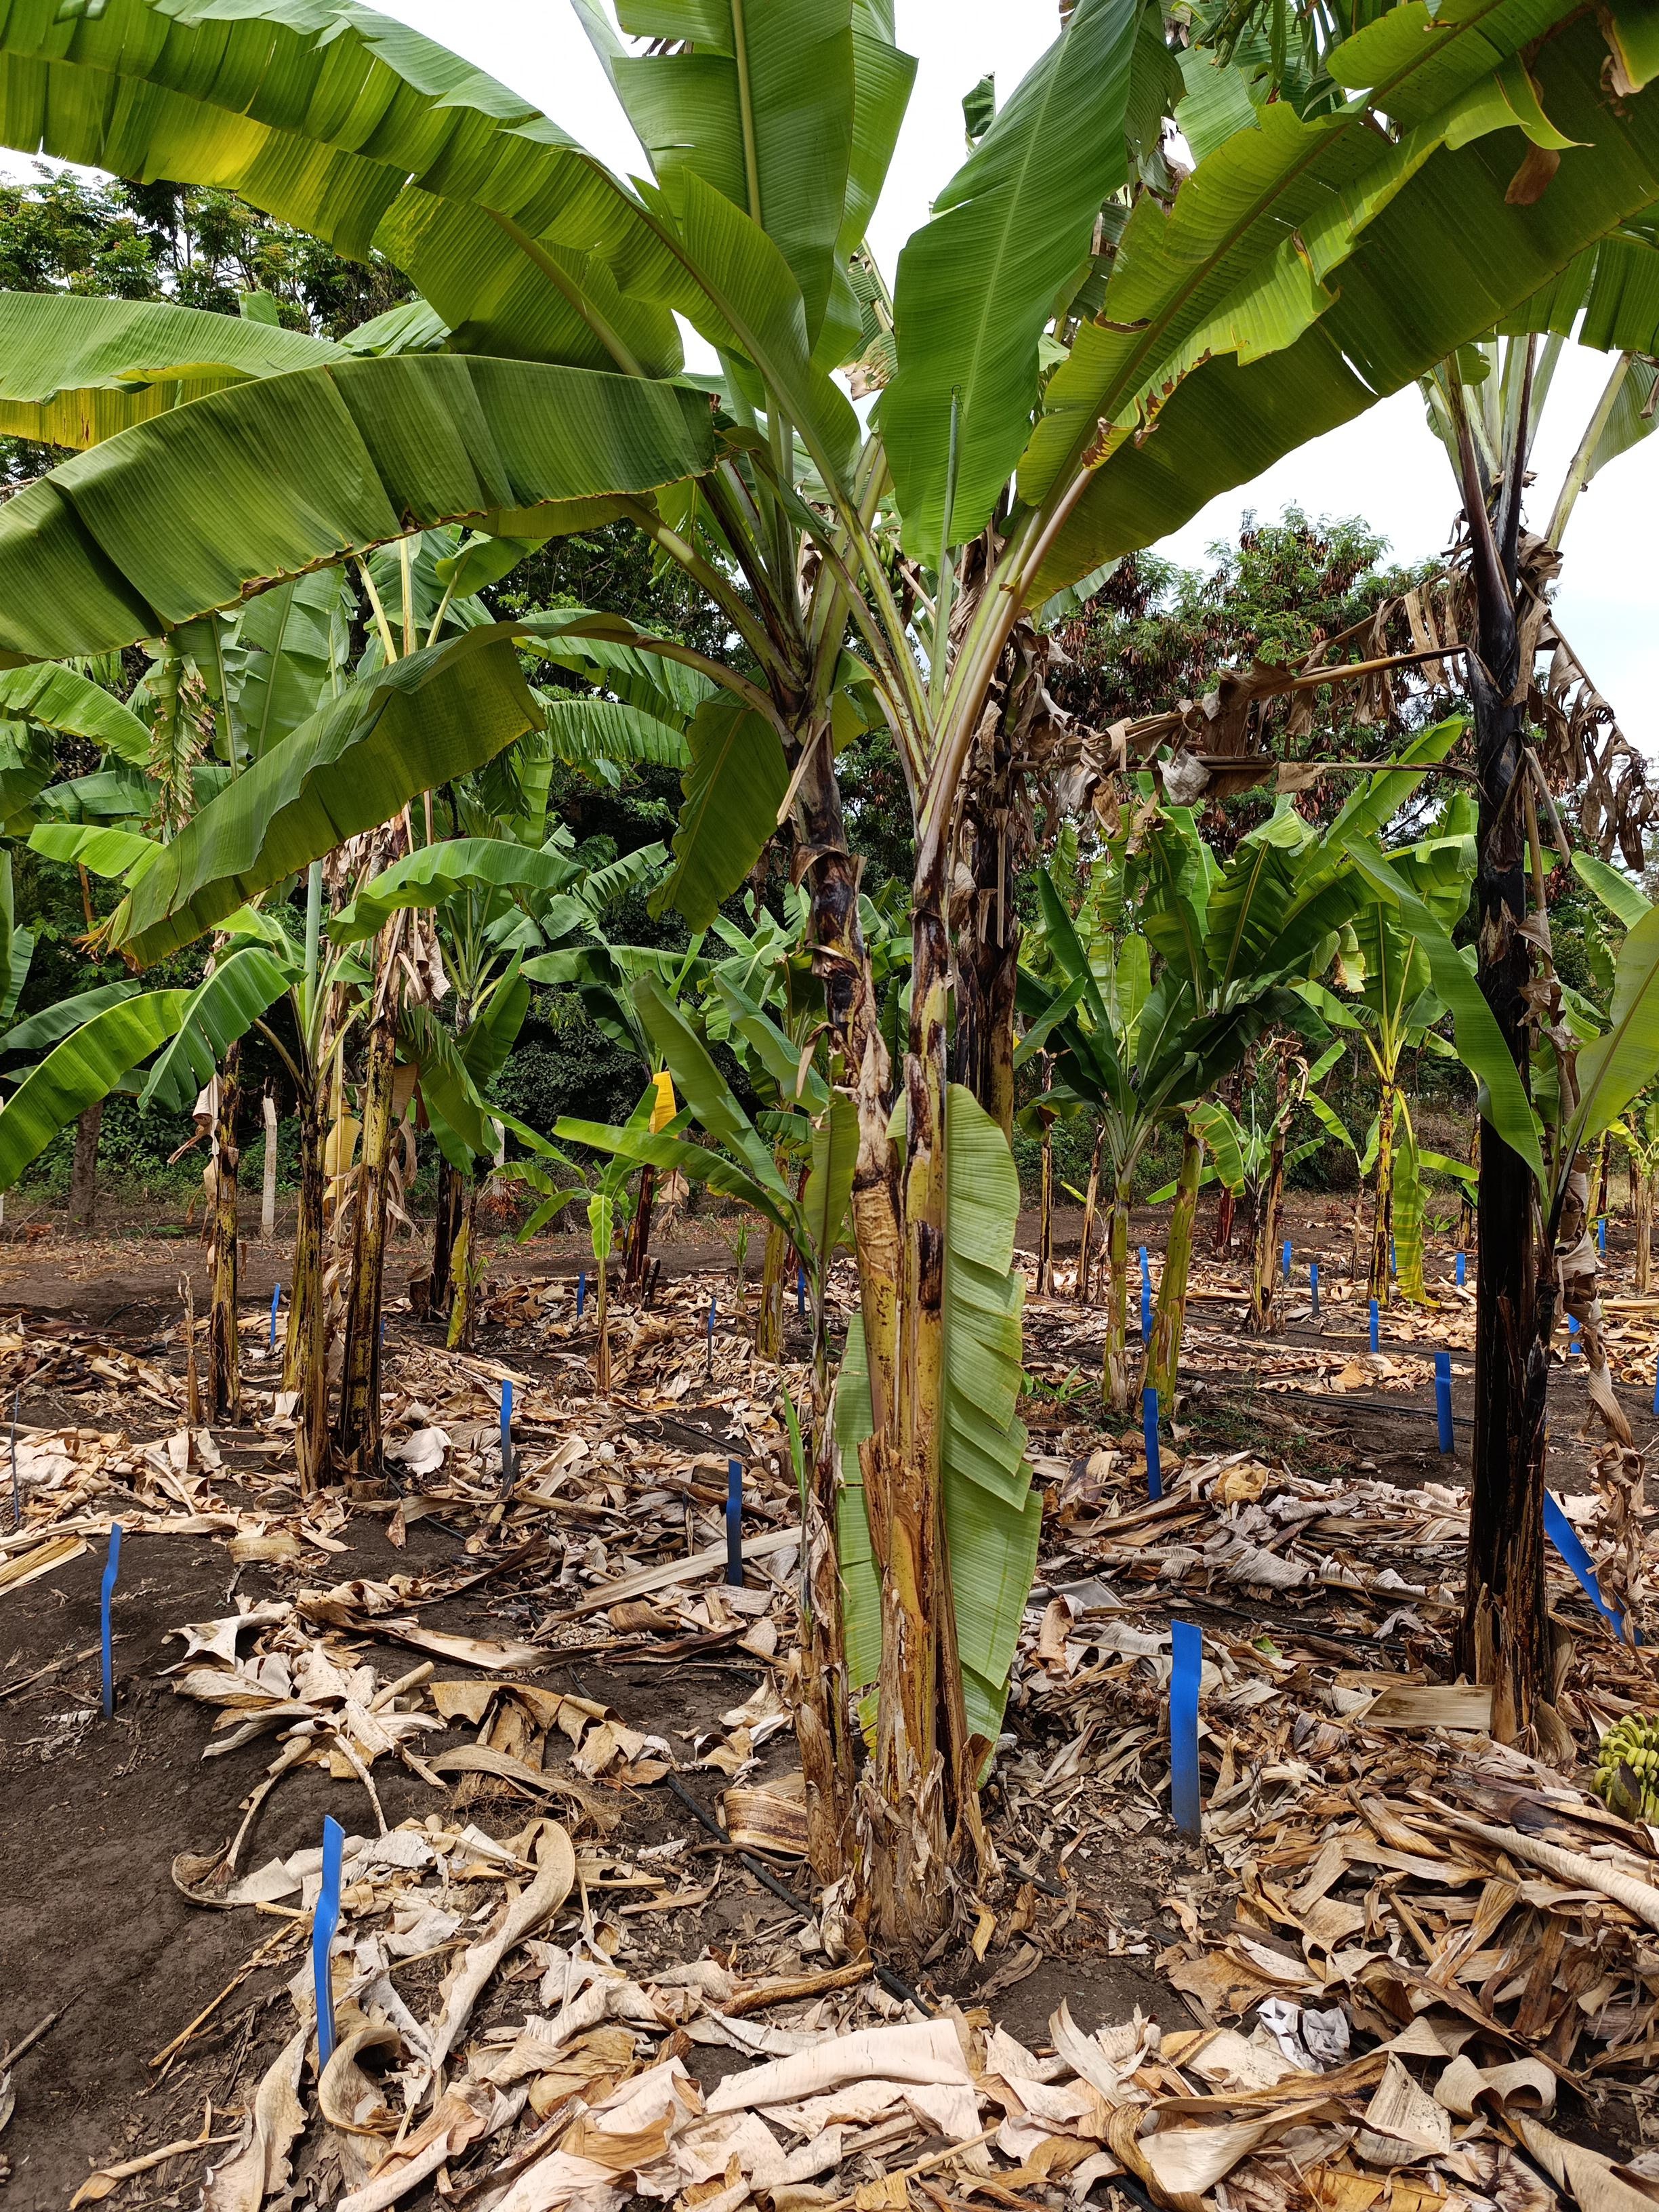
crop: banana
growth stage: vegetative
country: Tanzania
